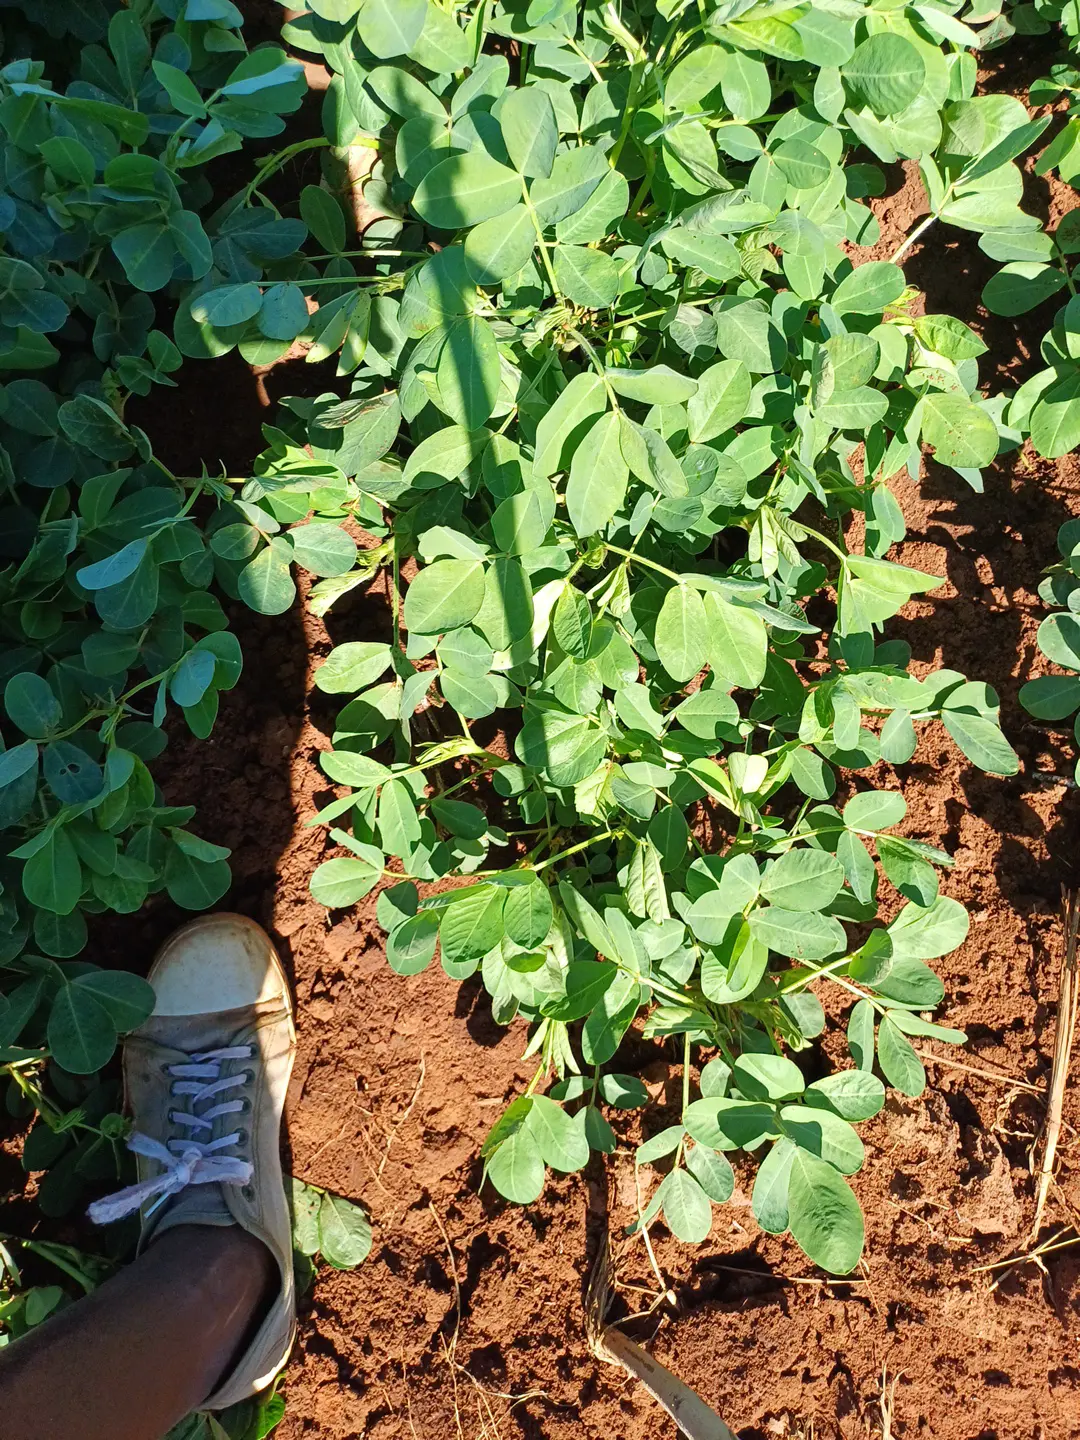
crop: groundnut
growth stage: flowering
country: Kenya
